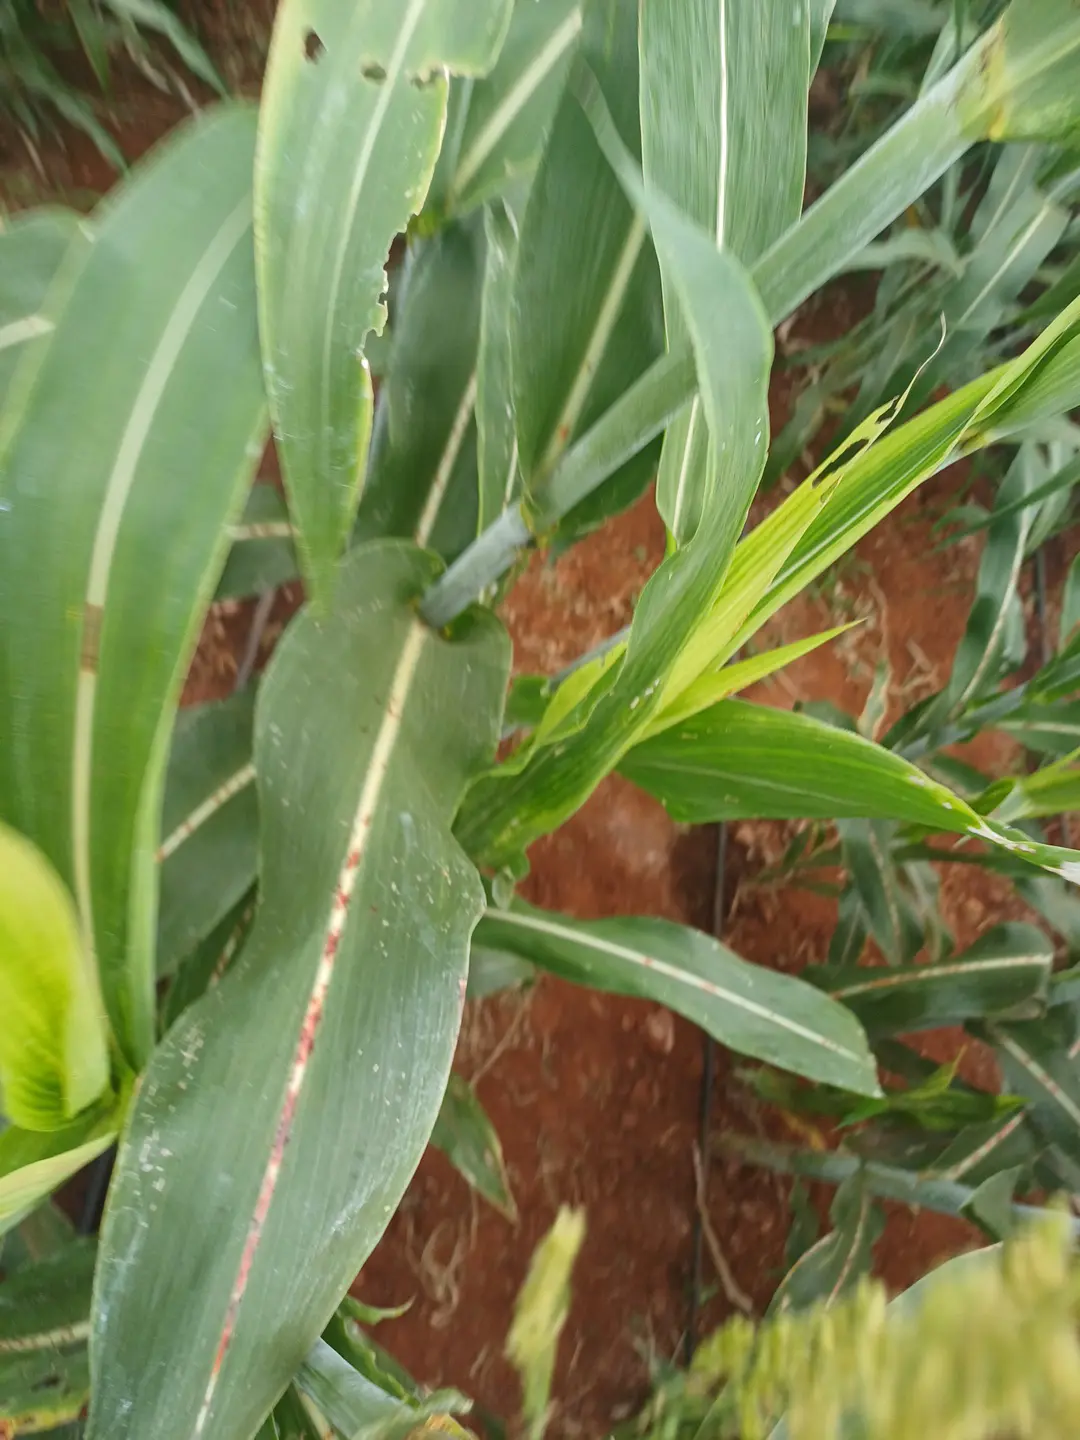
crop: sorghum
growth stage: flowering
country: Kenya
